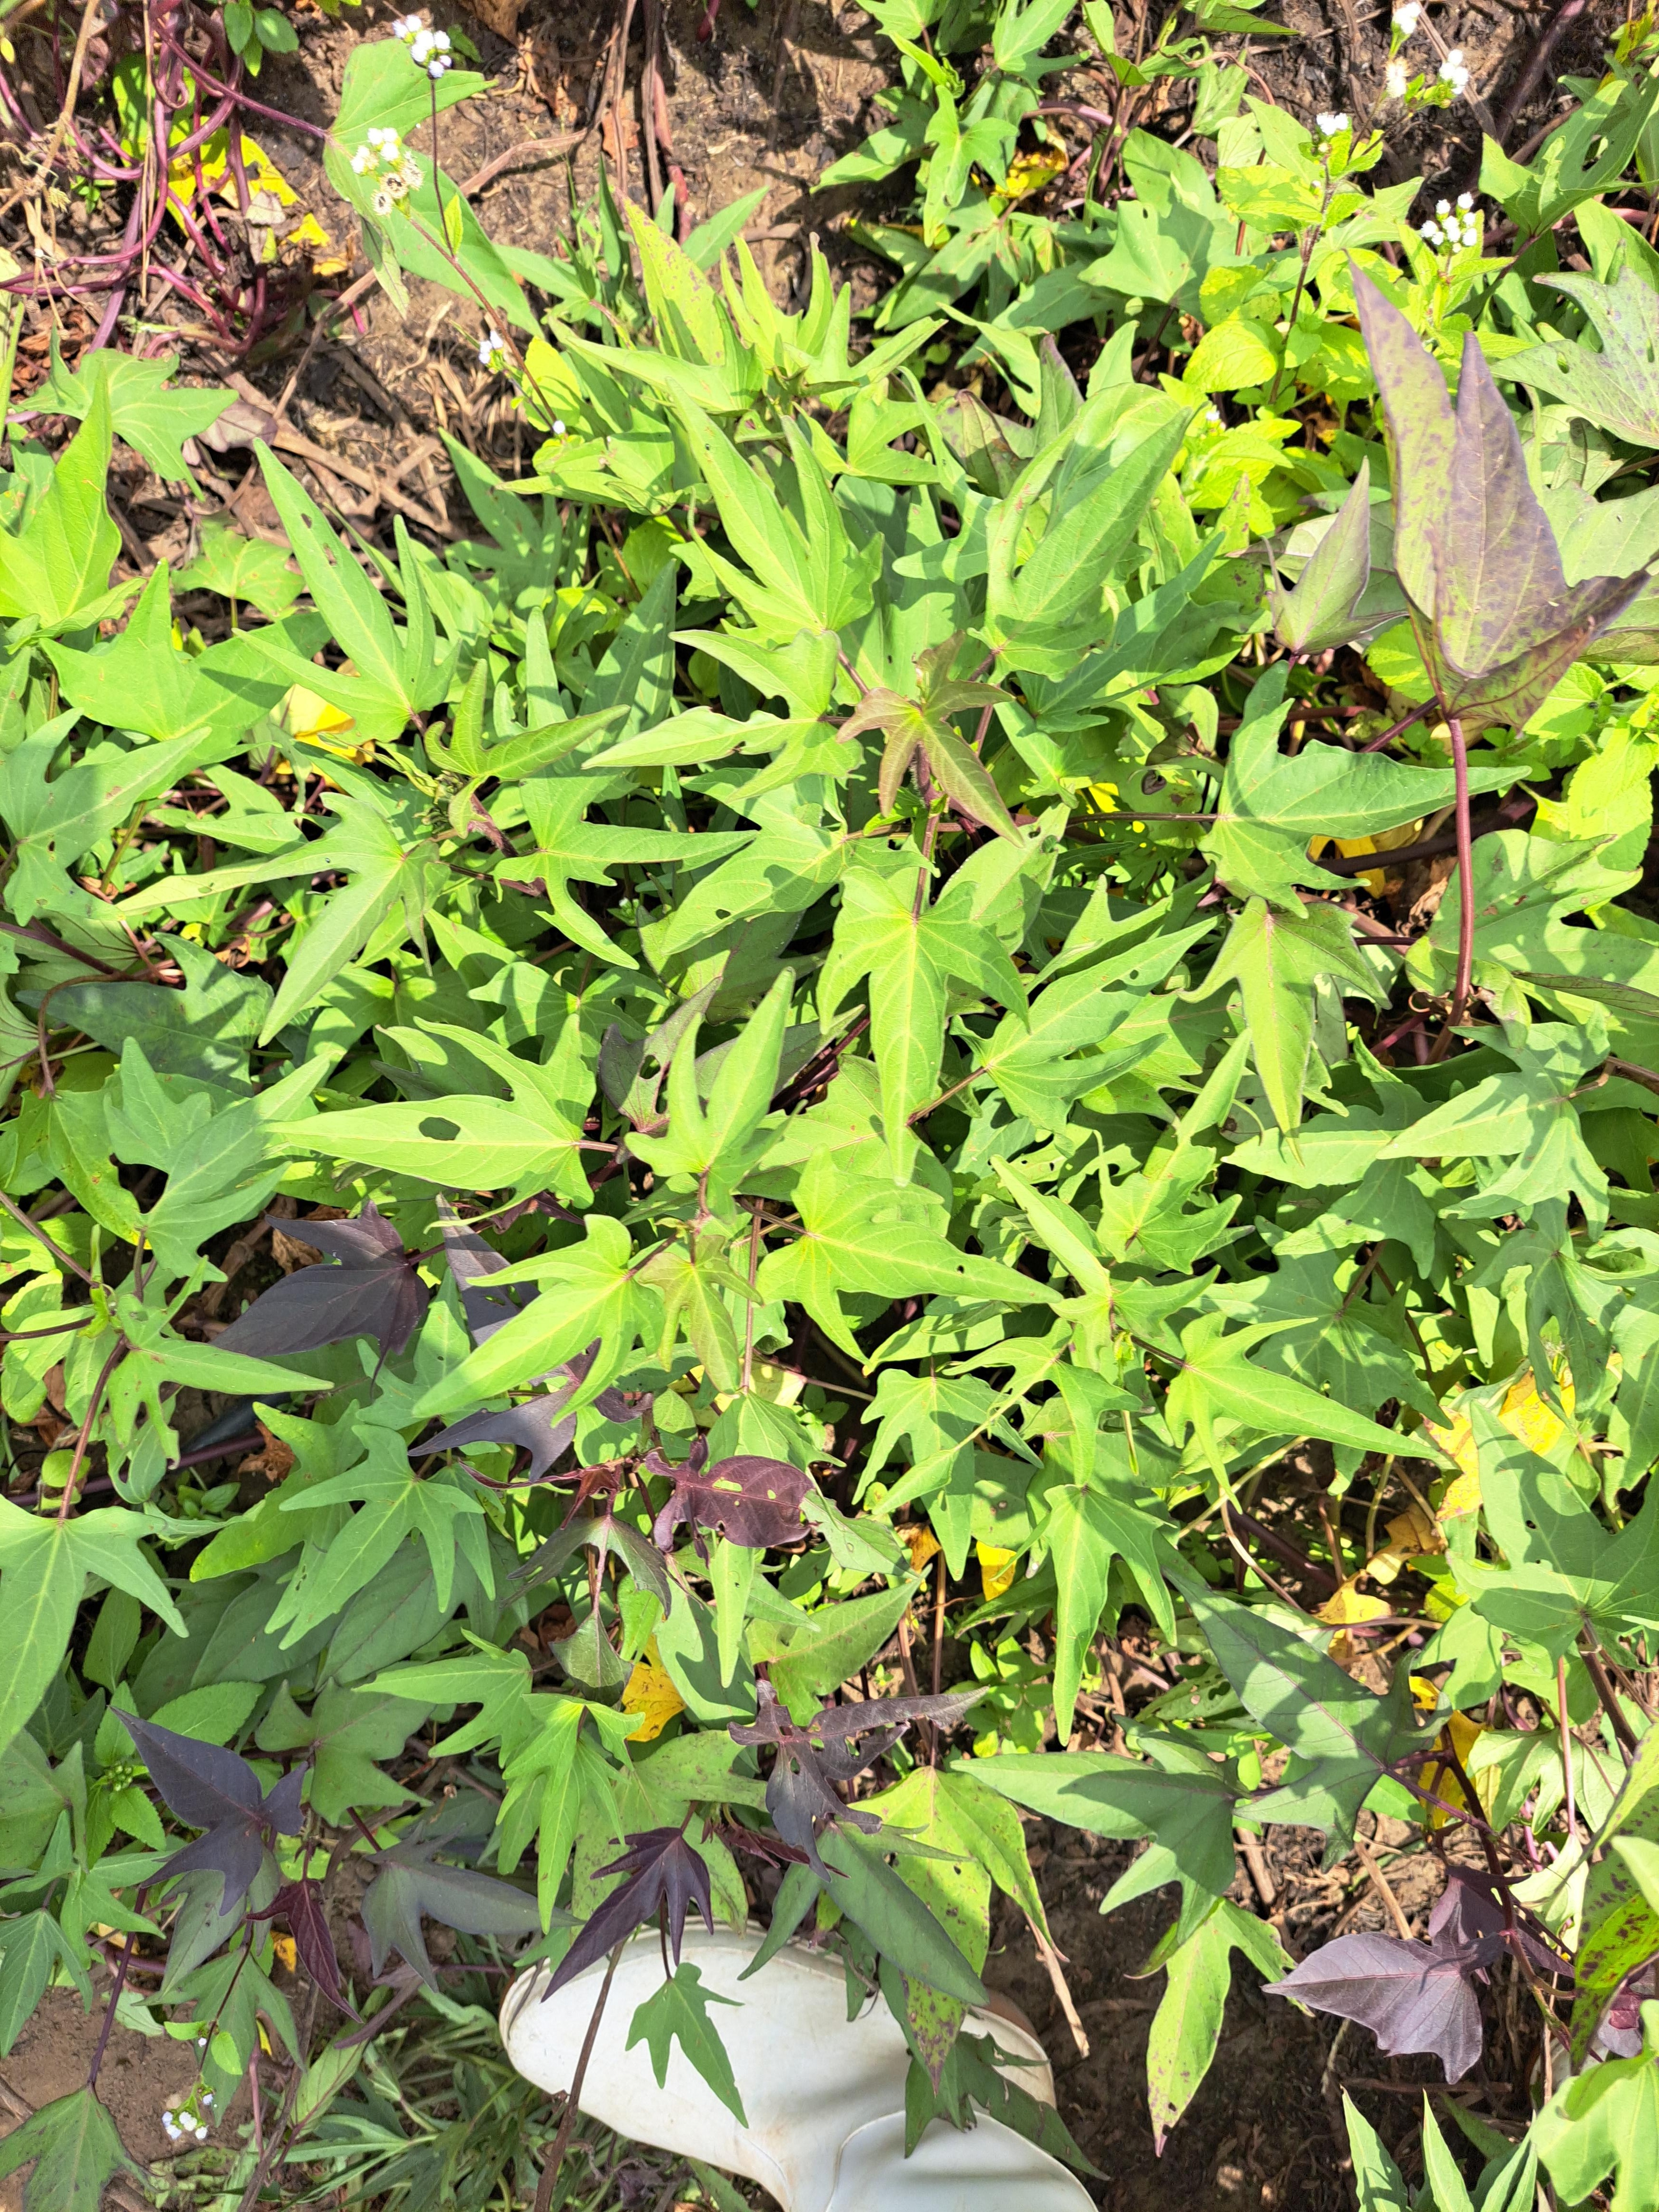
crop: sweet potato
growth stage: flowering
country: Tanzania
